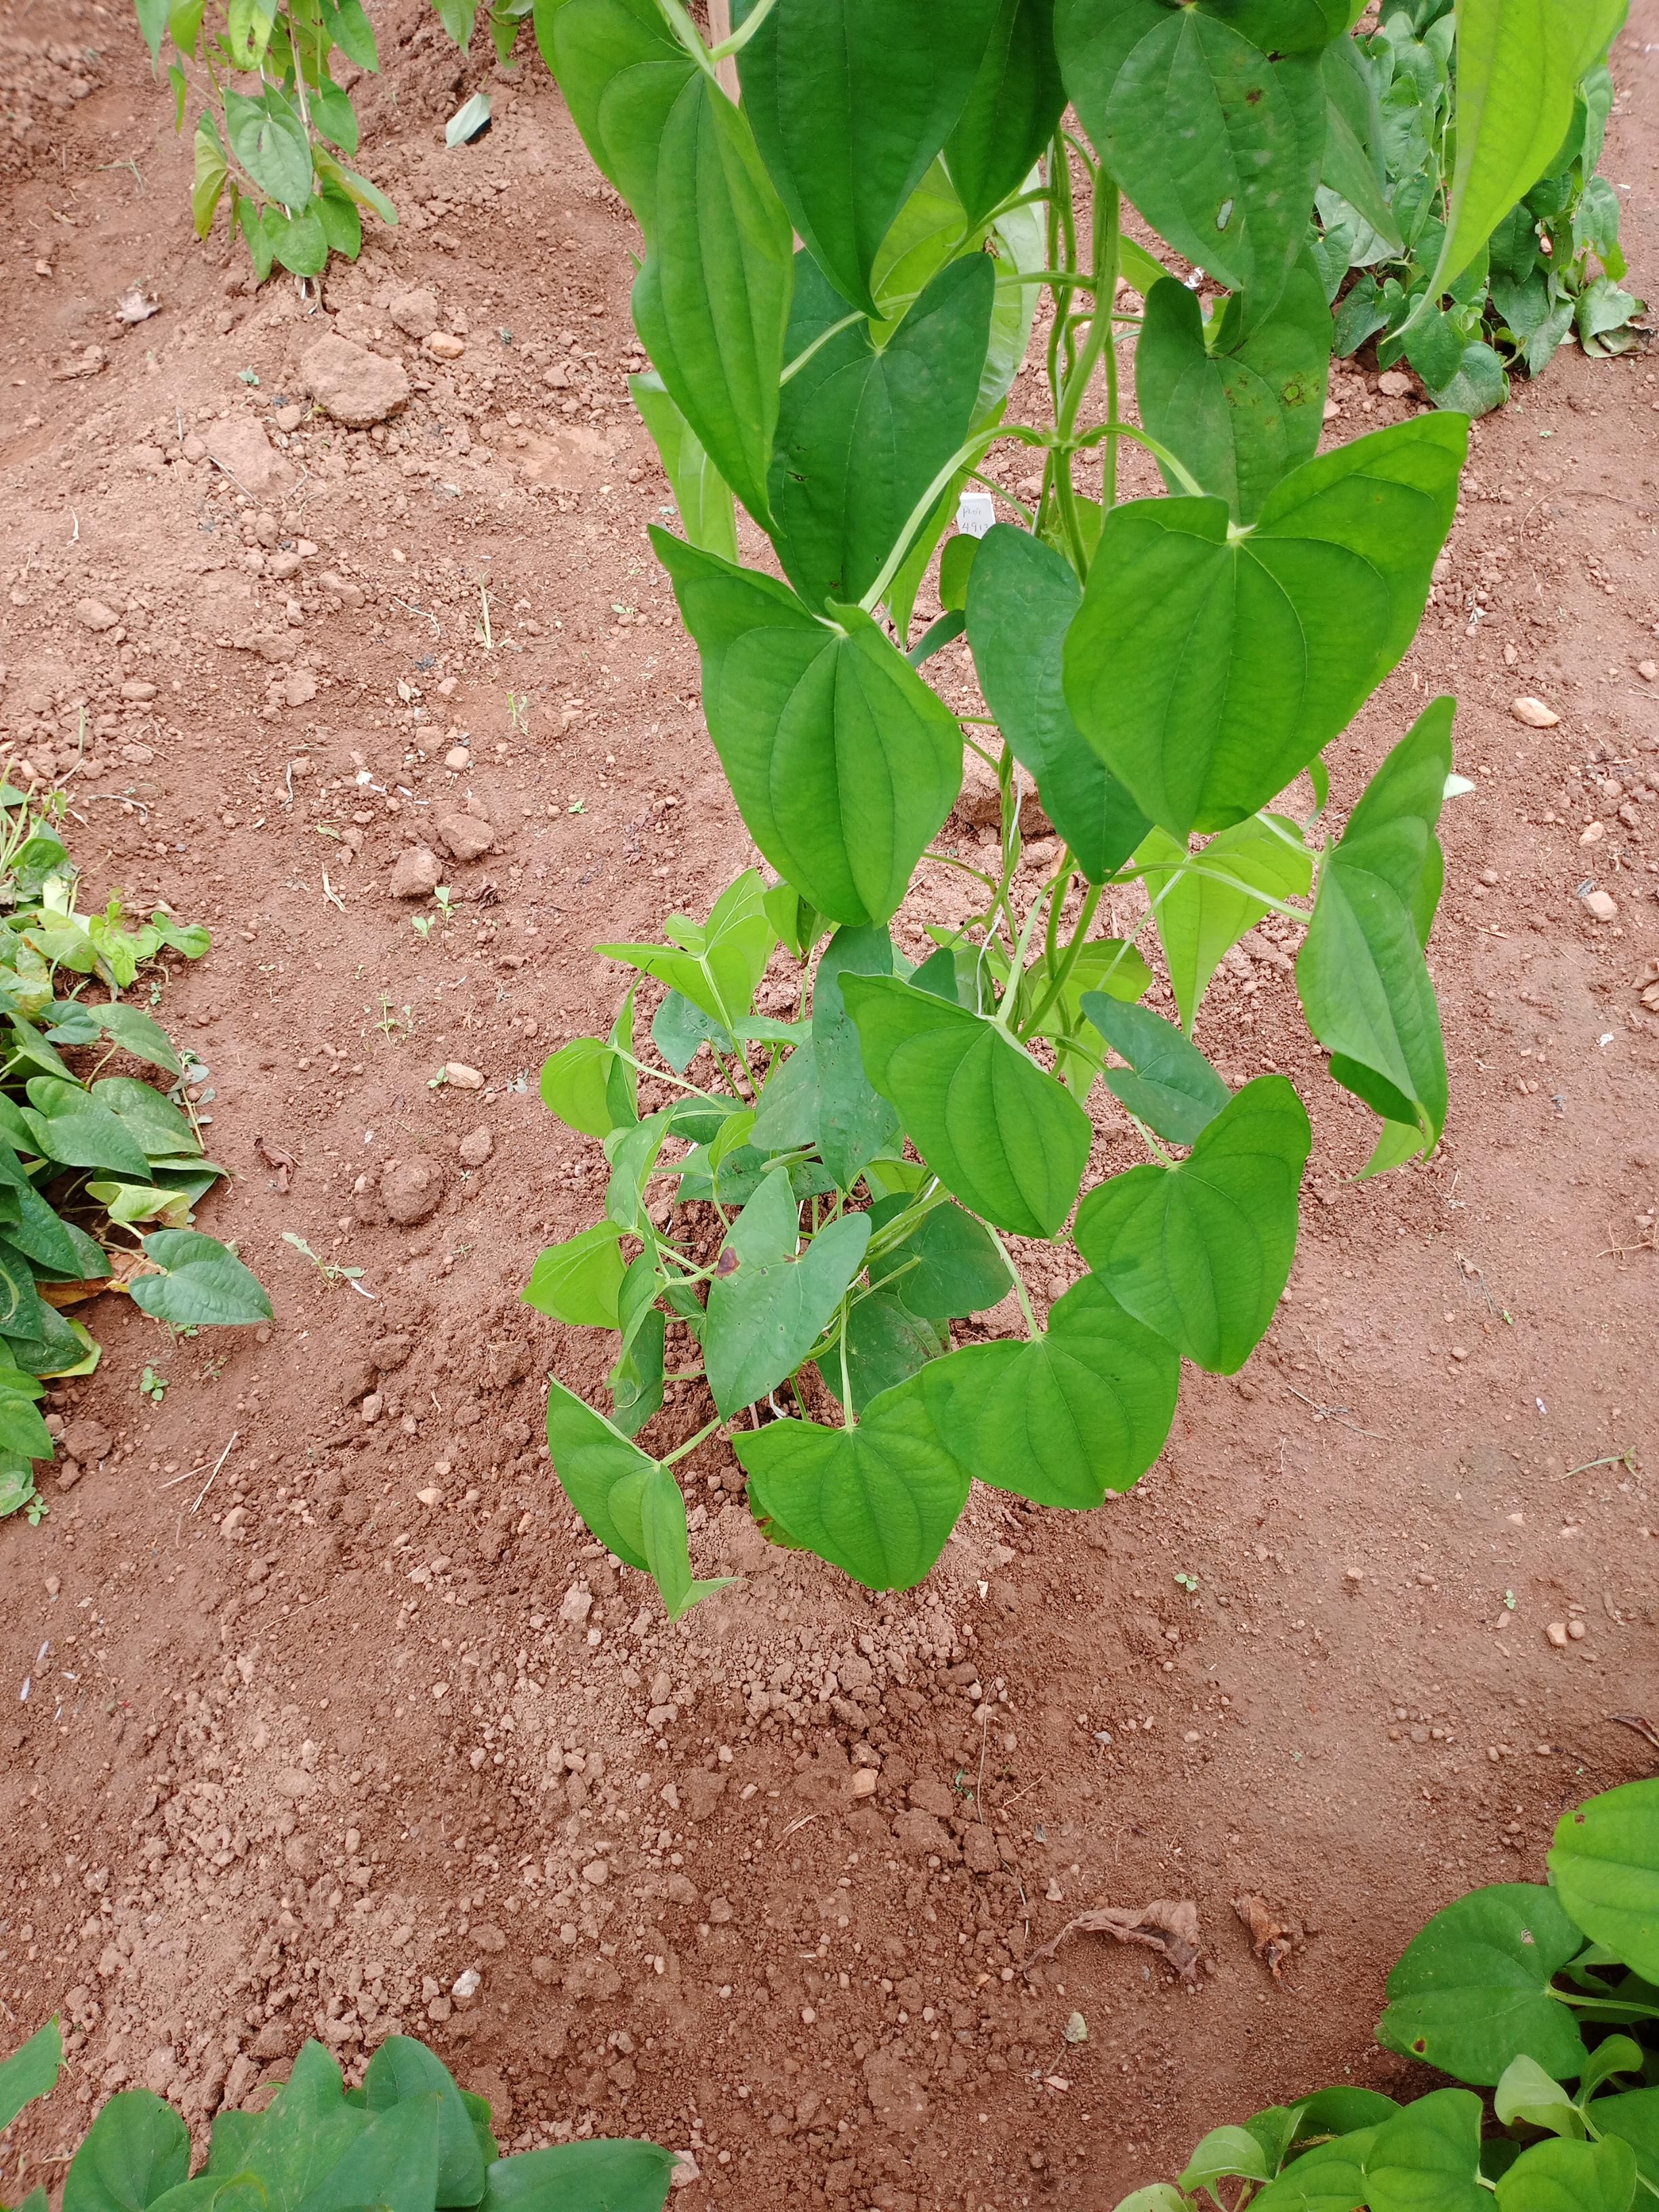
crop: yam
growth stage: vegetative
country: Nigeria
